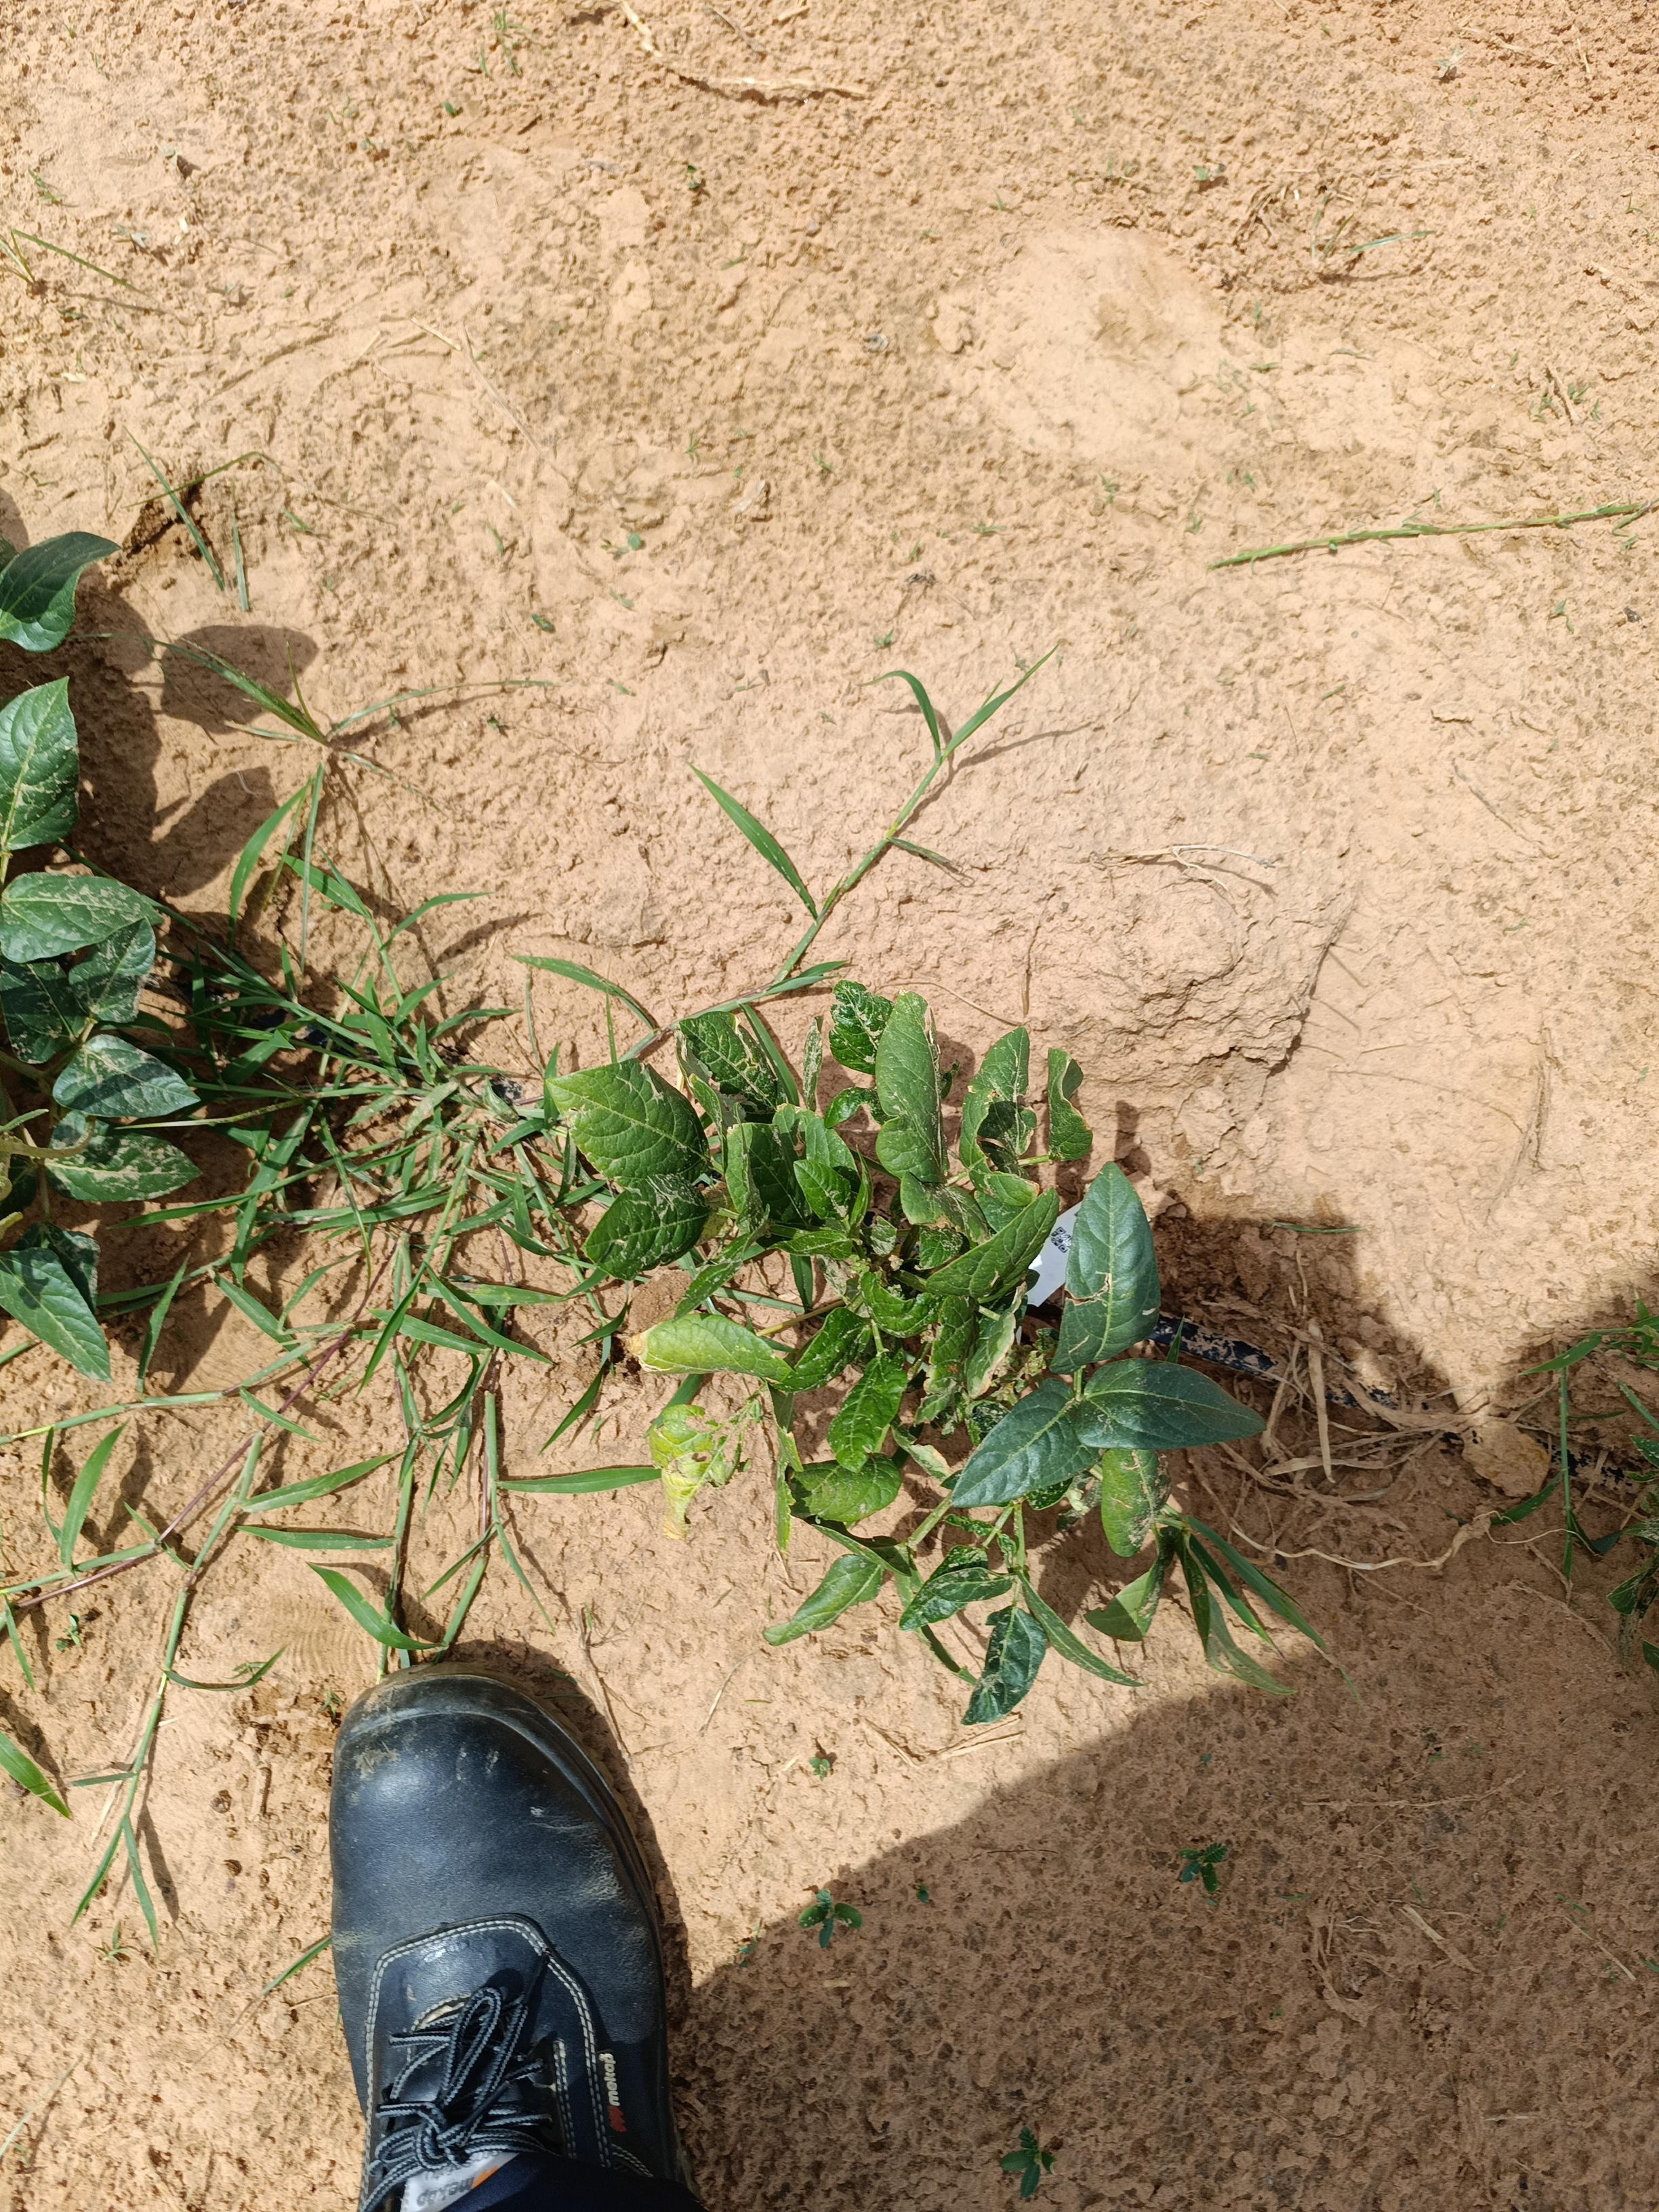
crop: cowpea
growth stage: flowering
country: Nigeria
